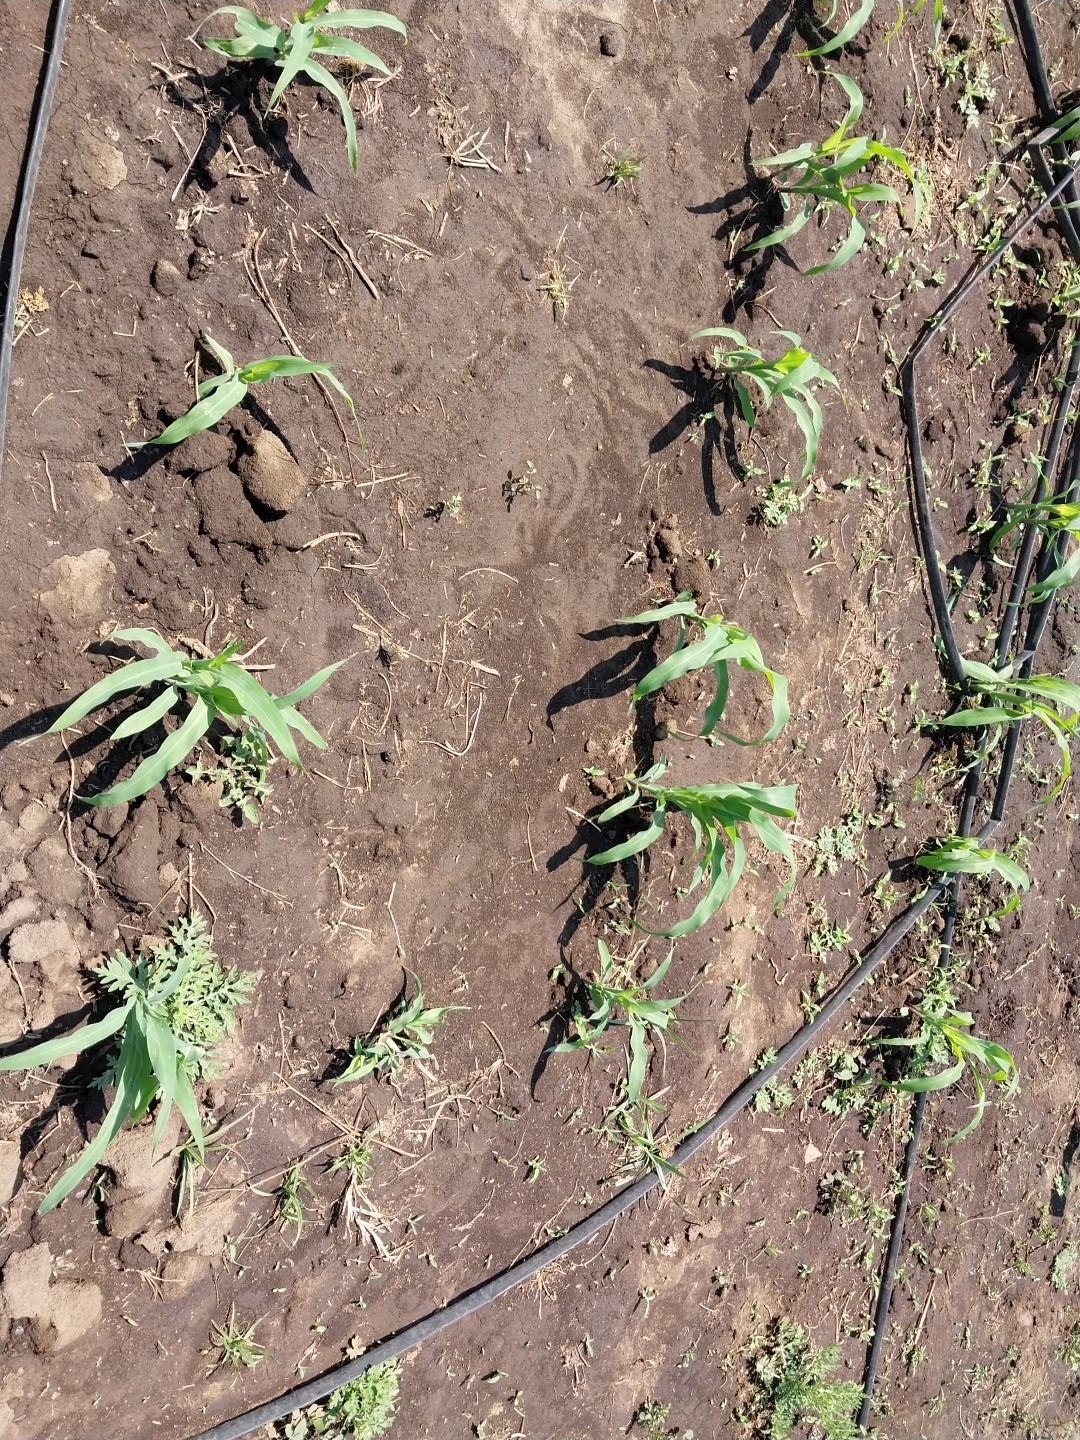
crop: maize
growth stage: emergence
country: Tanzania
